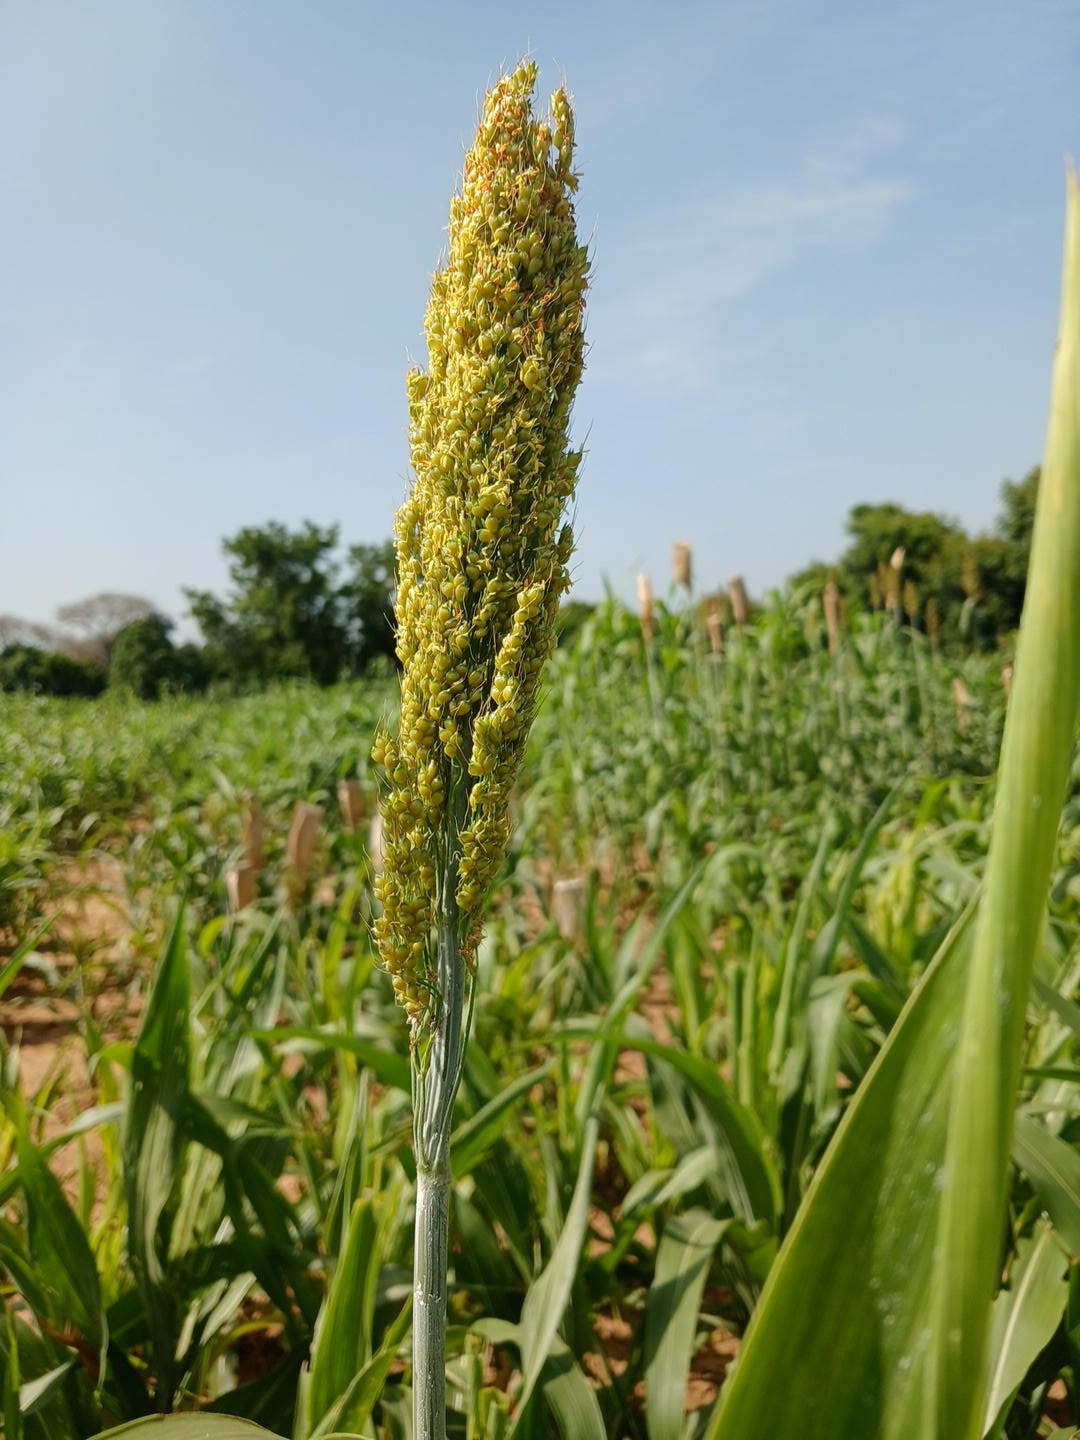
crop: sorghum
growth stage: flowering
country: Senegal
